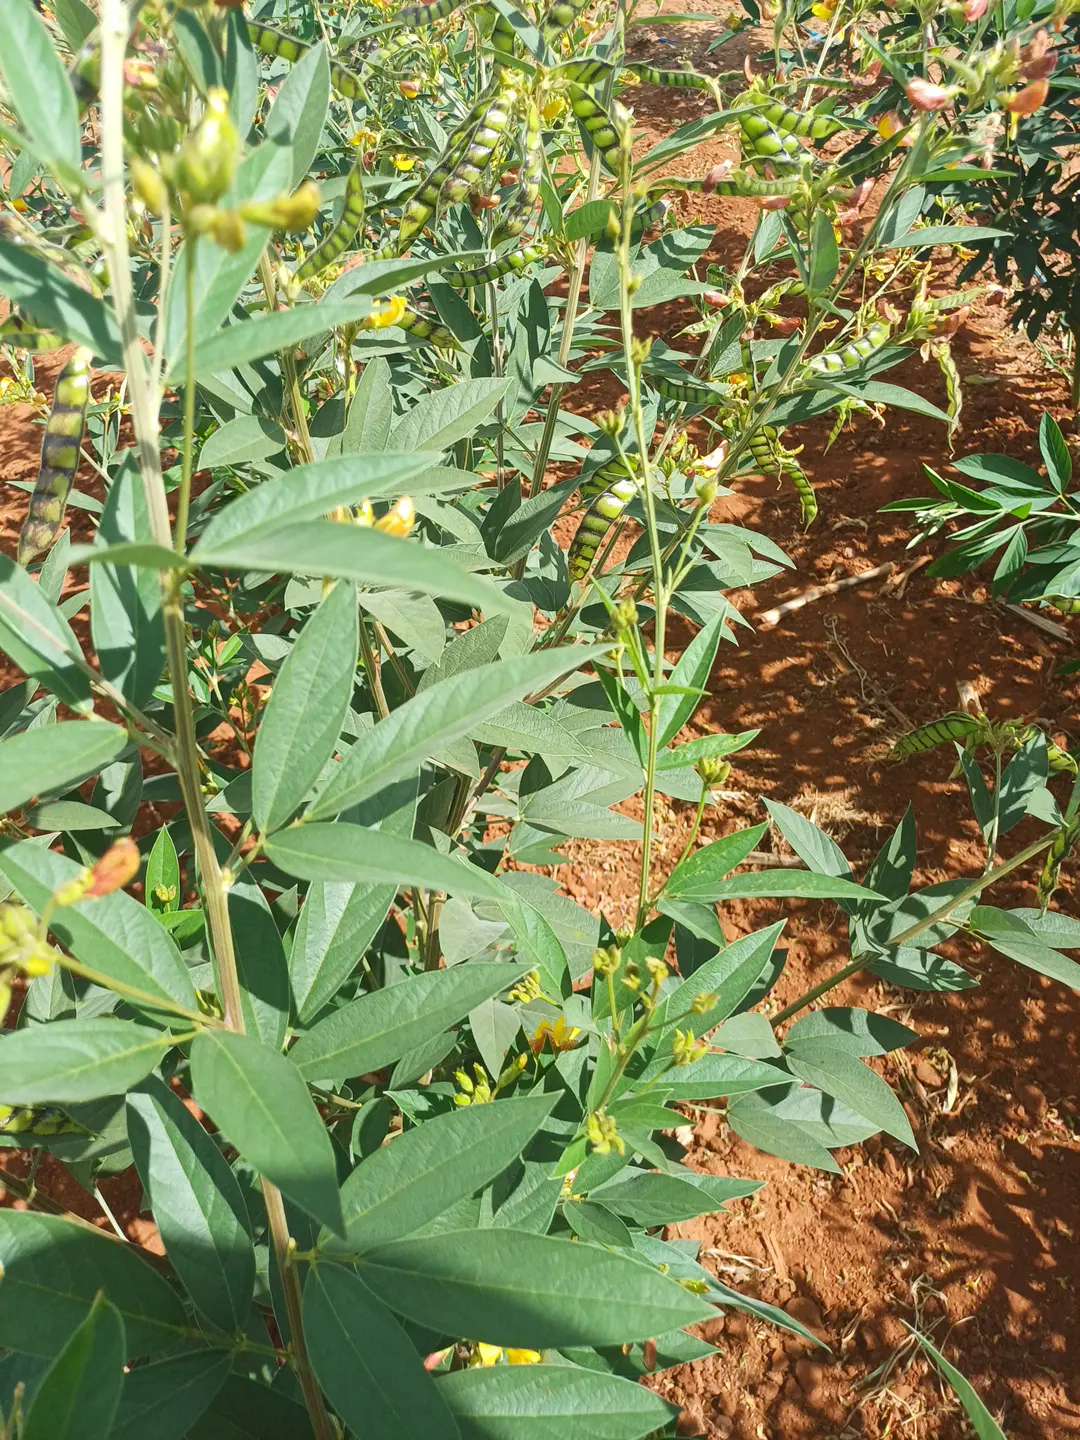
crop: pigeonpea
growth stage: development pod
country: Kenya
